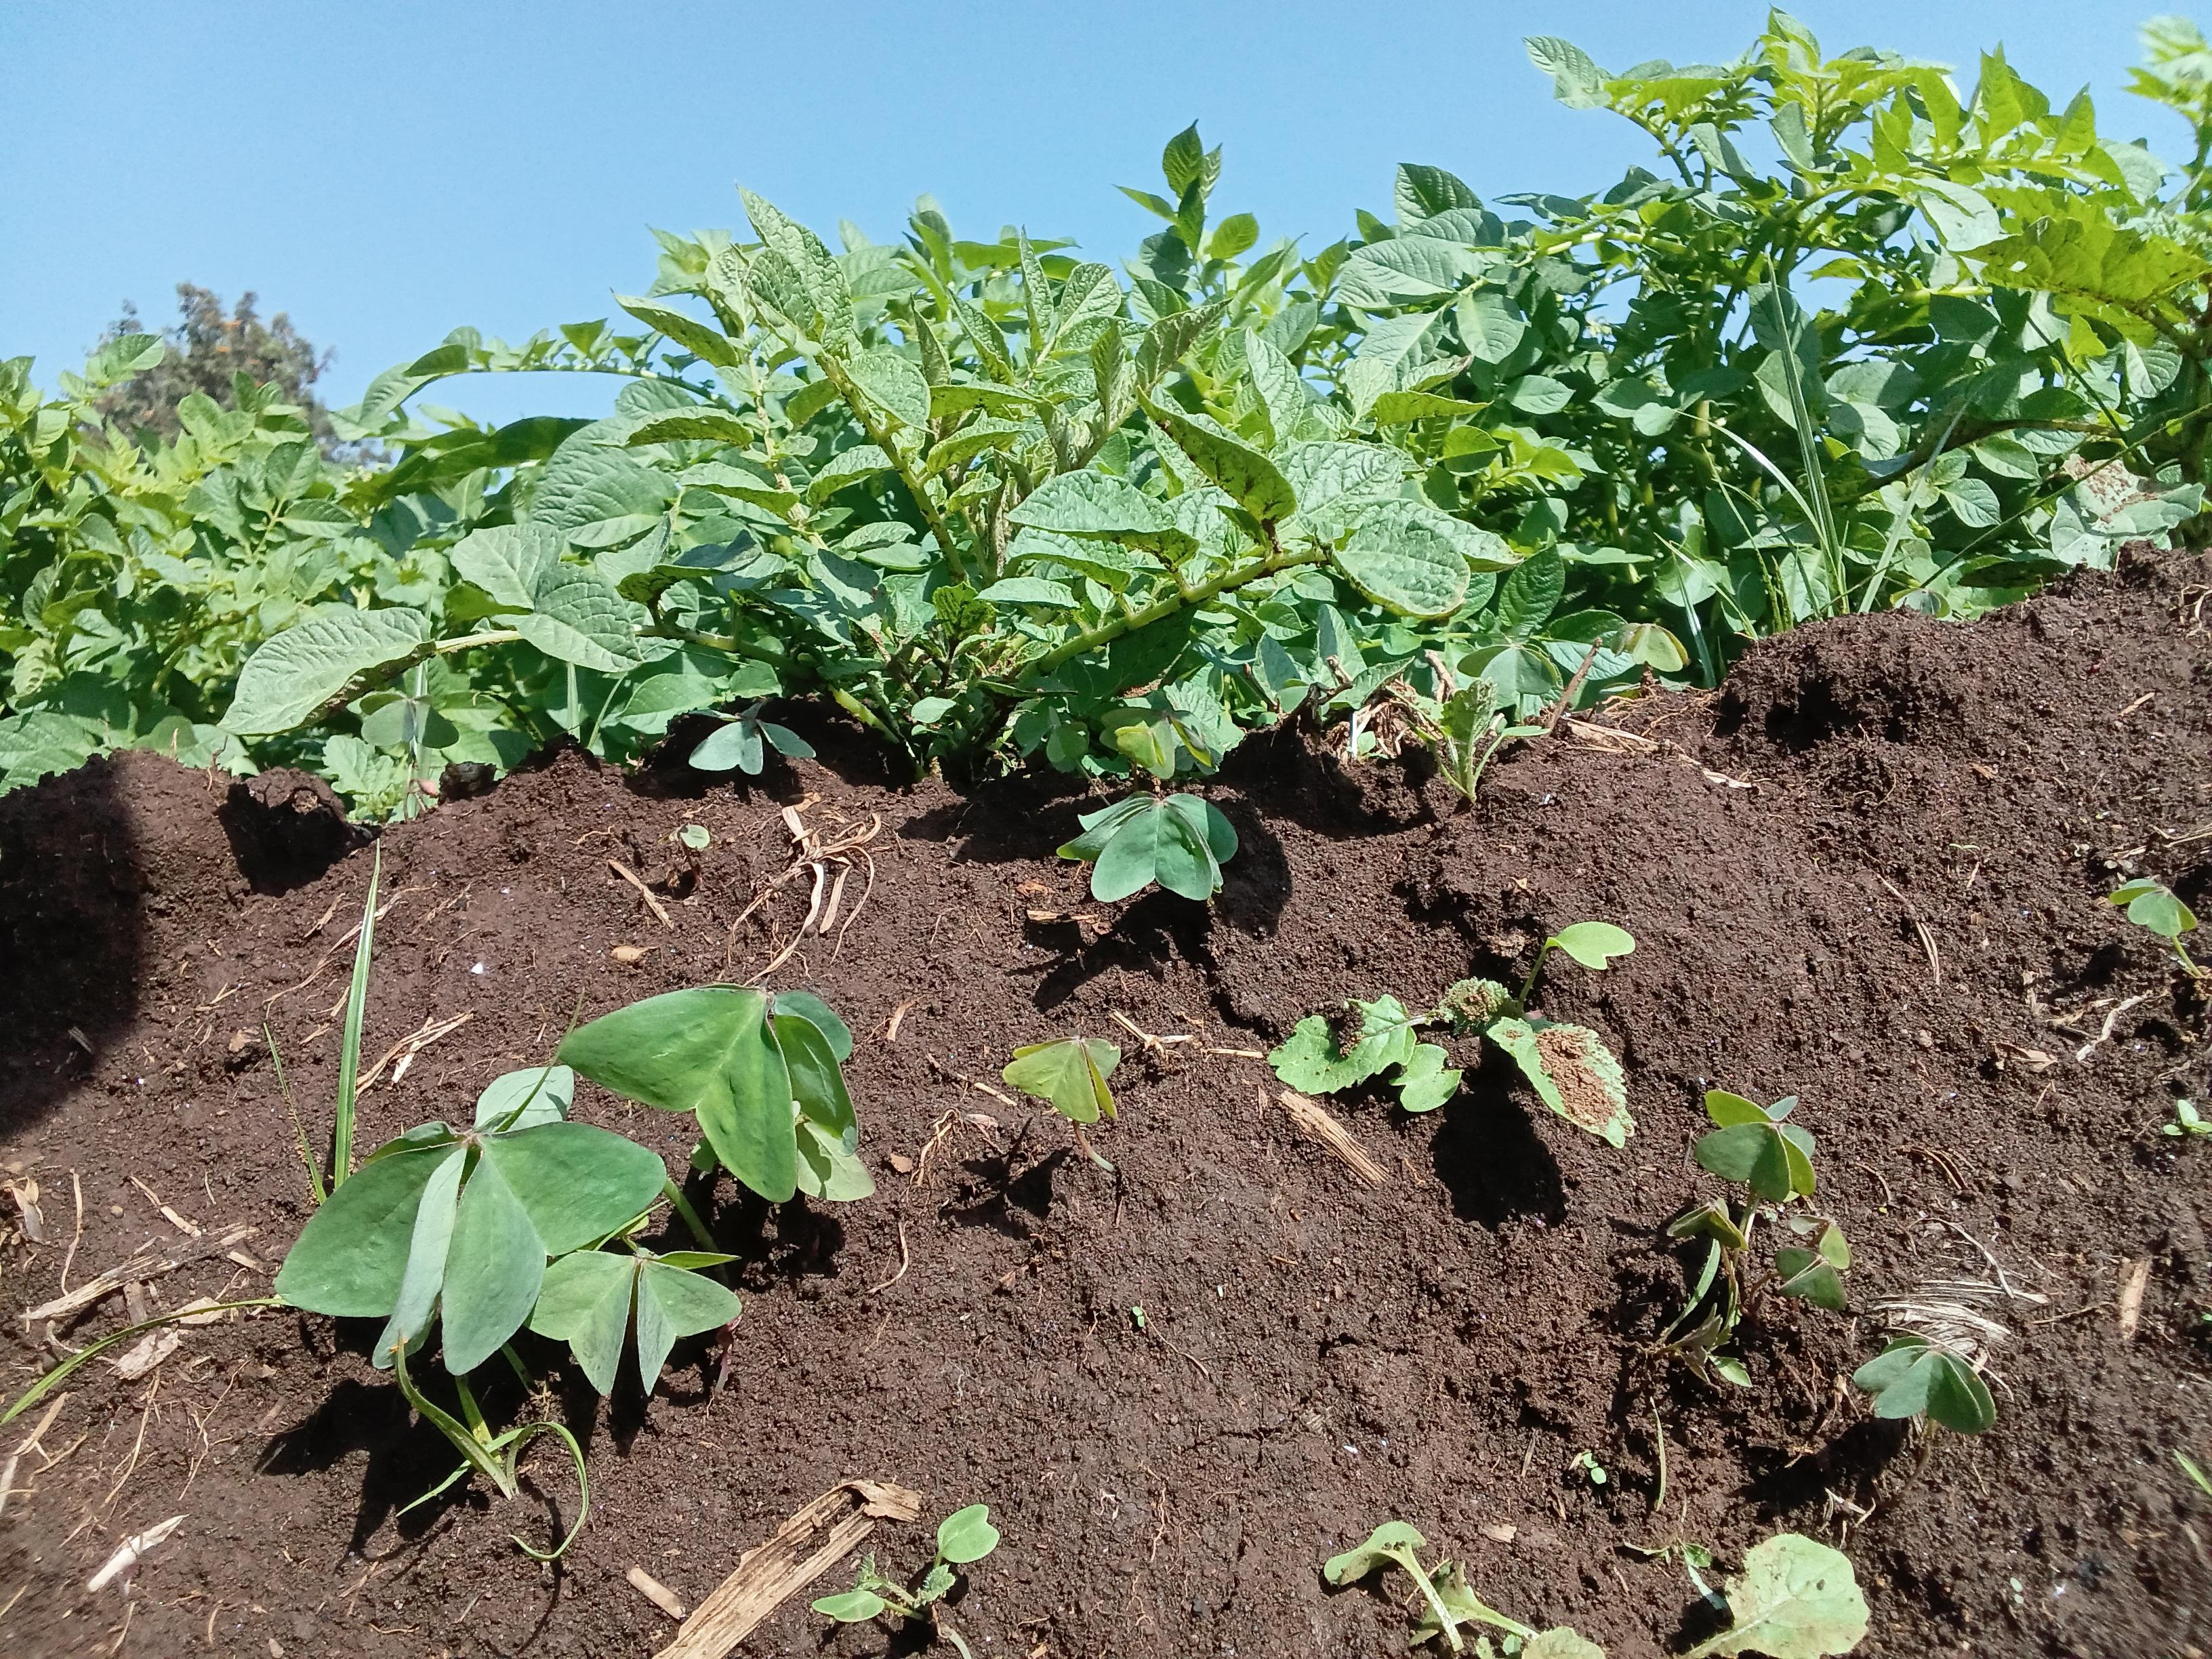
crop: potato
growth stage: vegetative
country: Kenya
